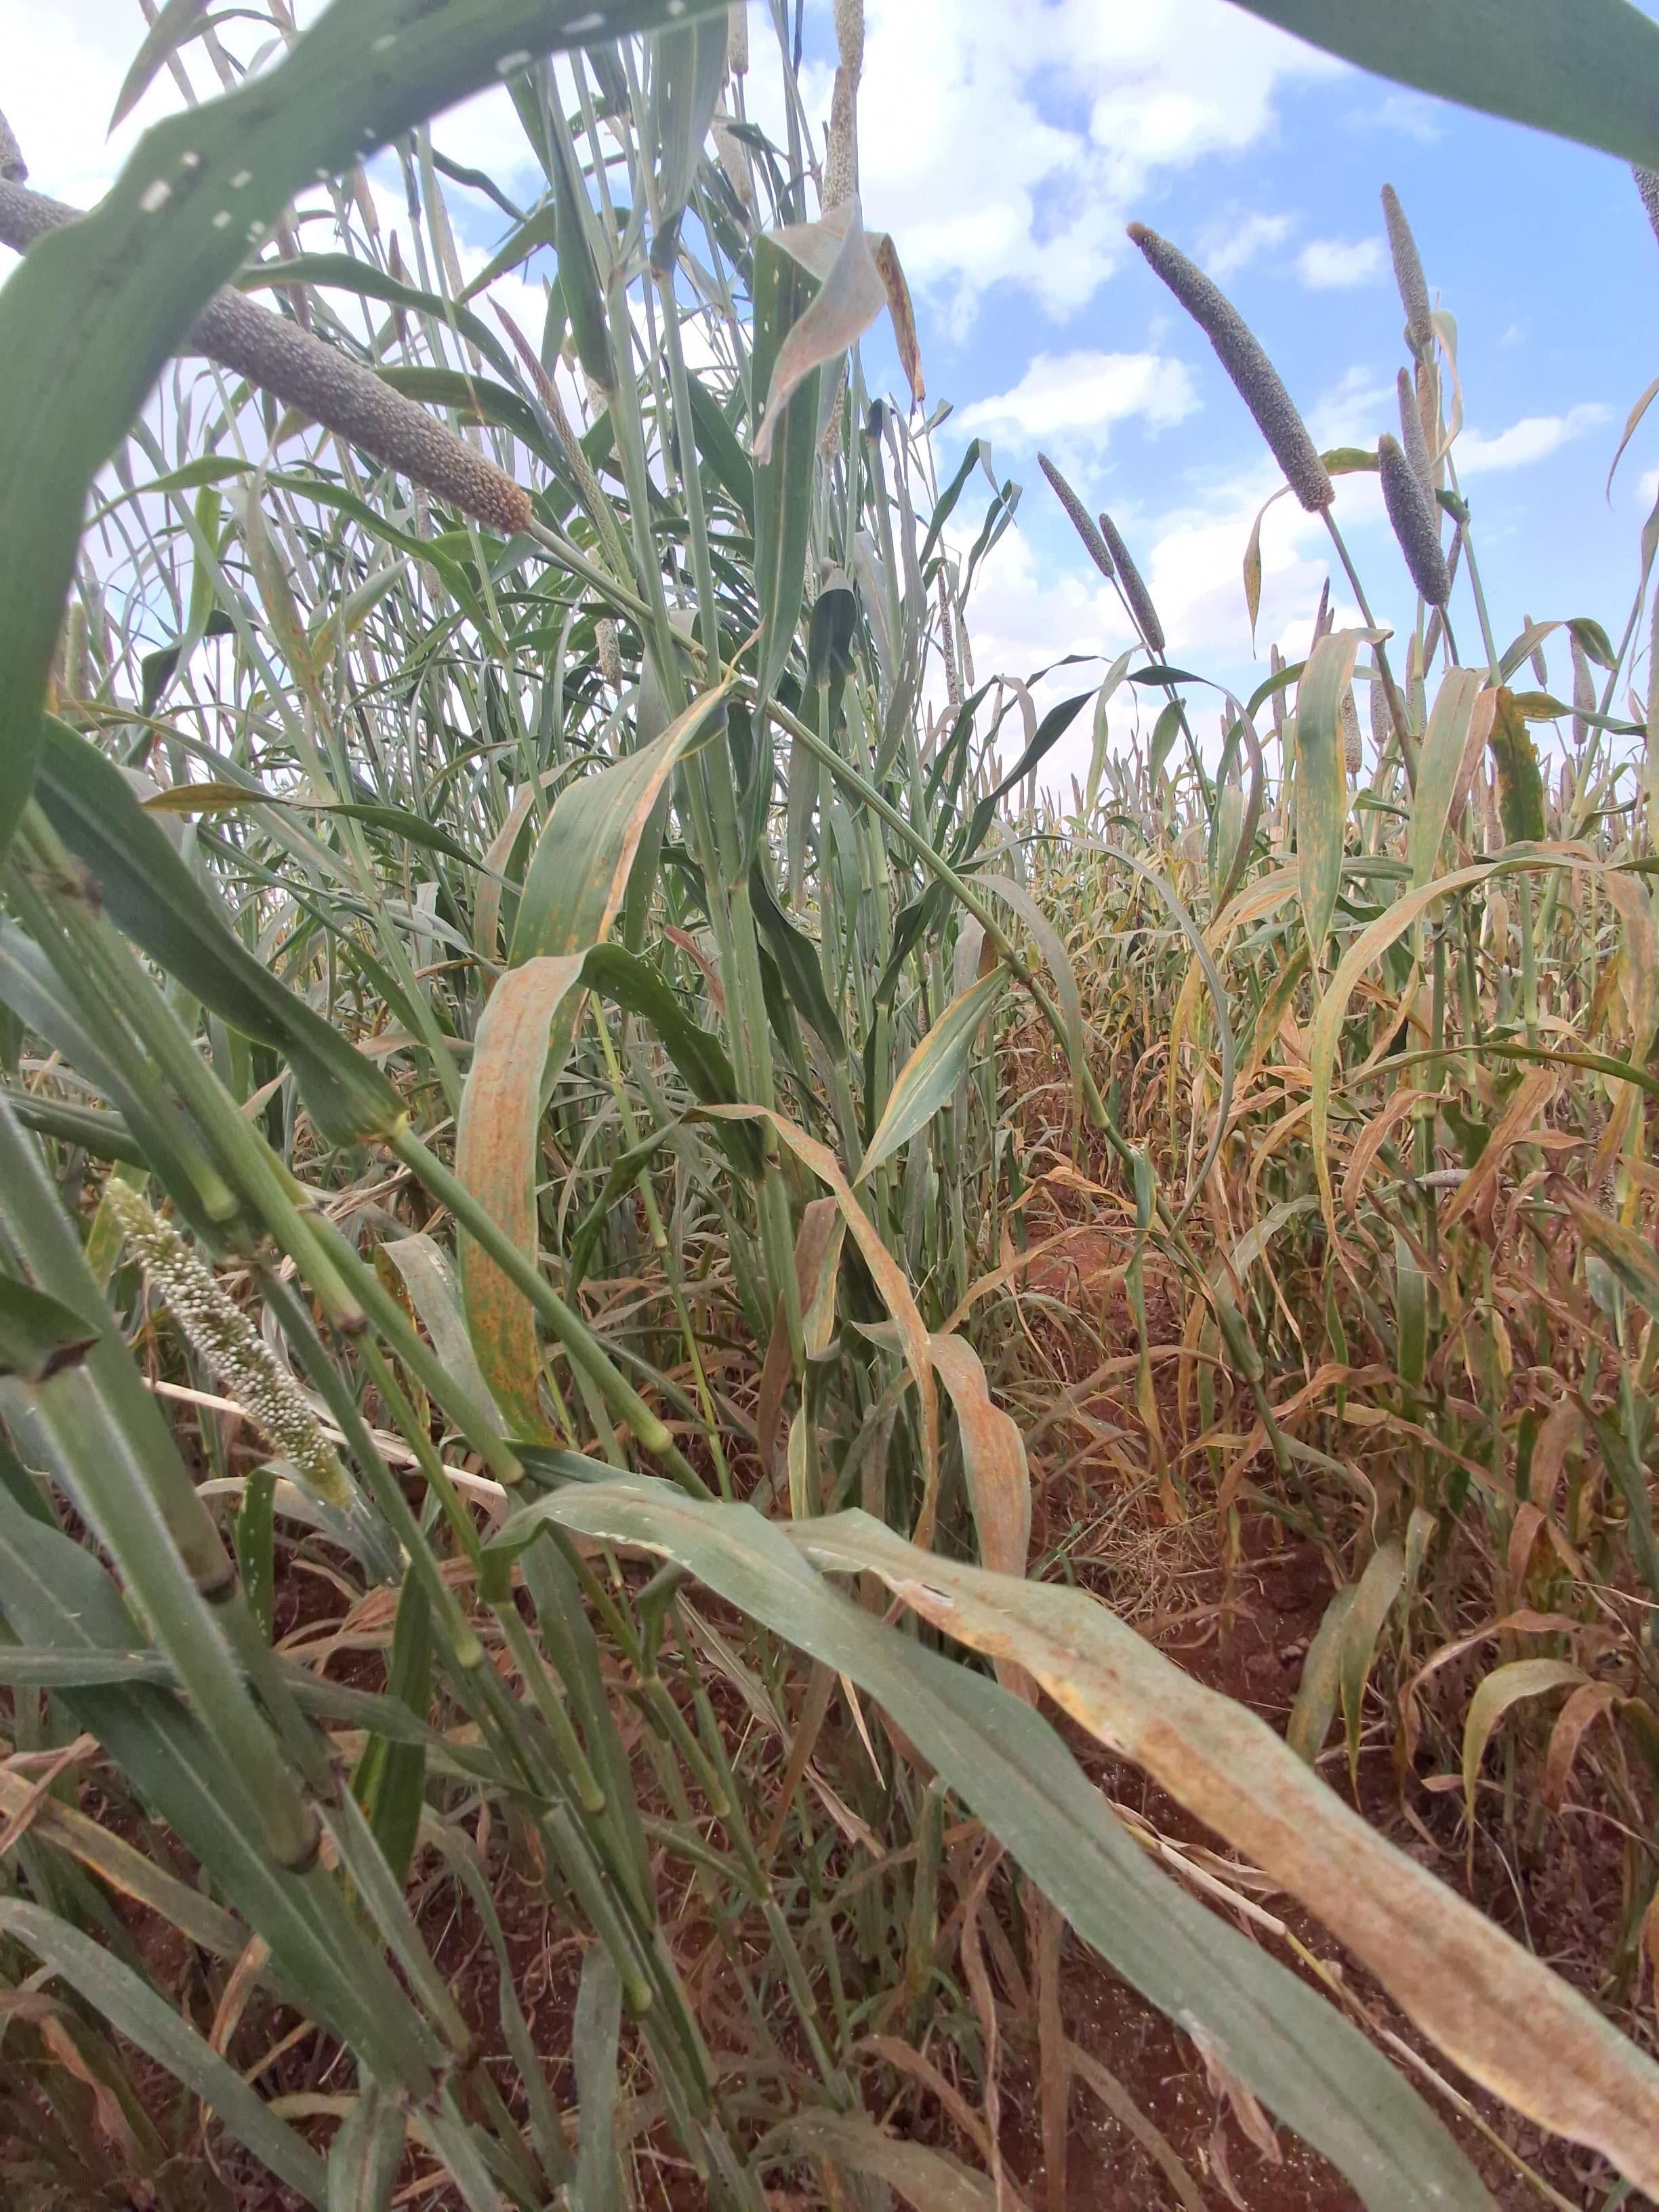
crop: pearl millet
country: Kenya
